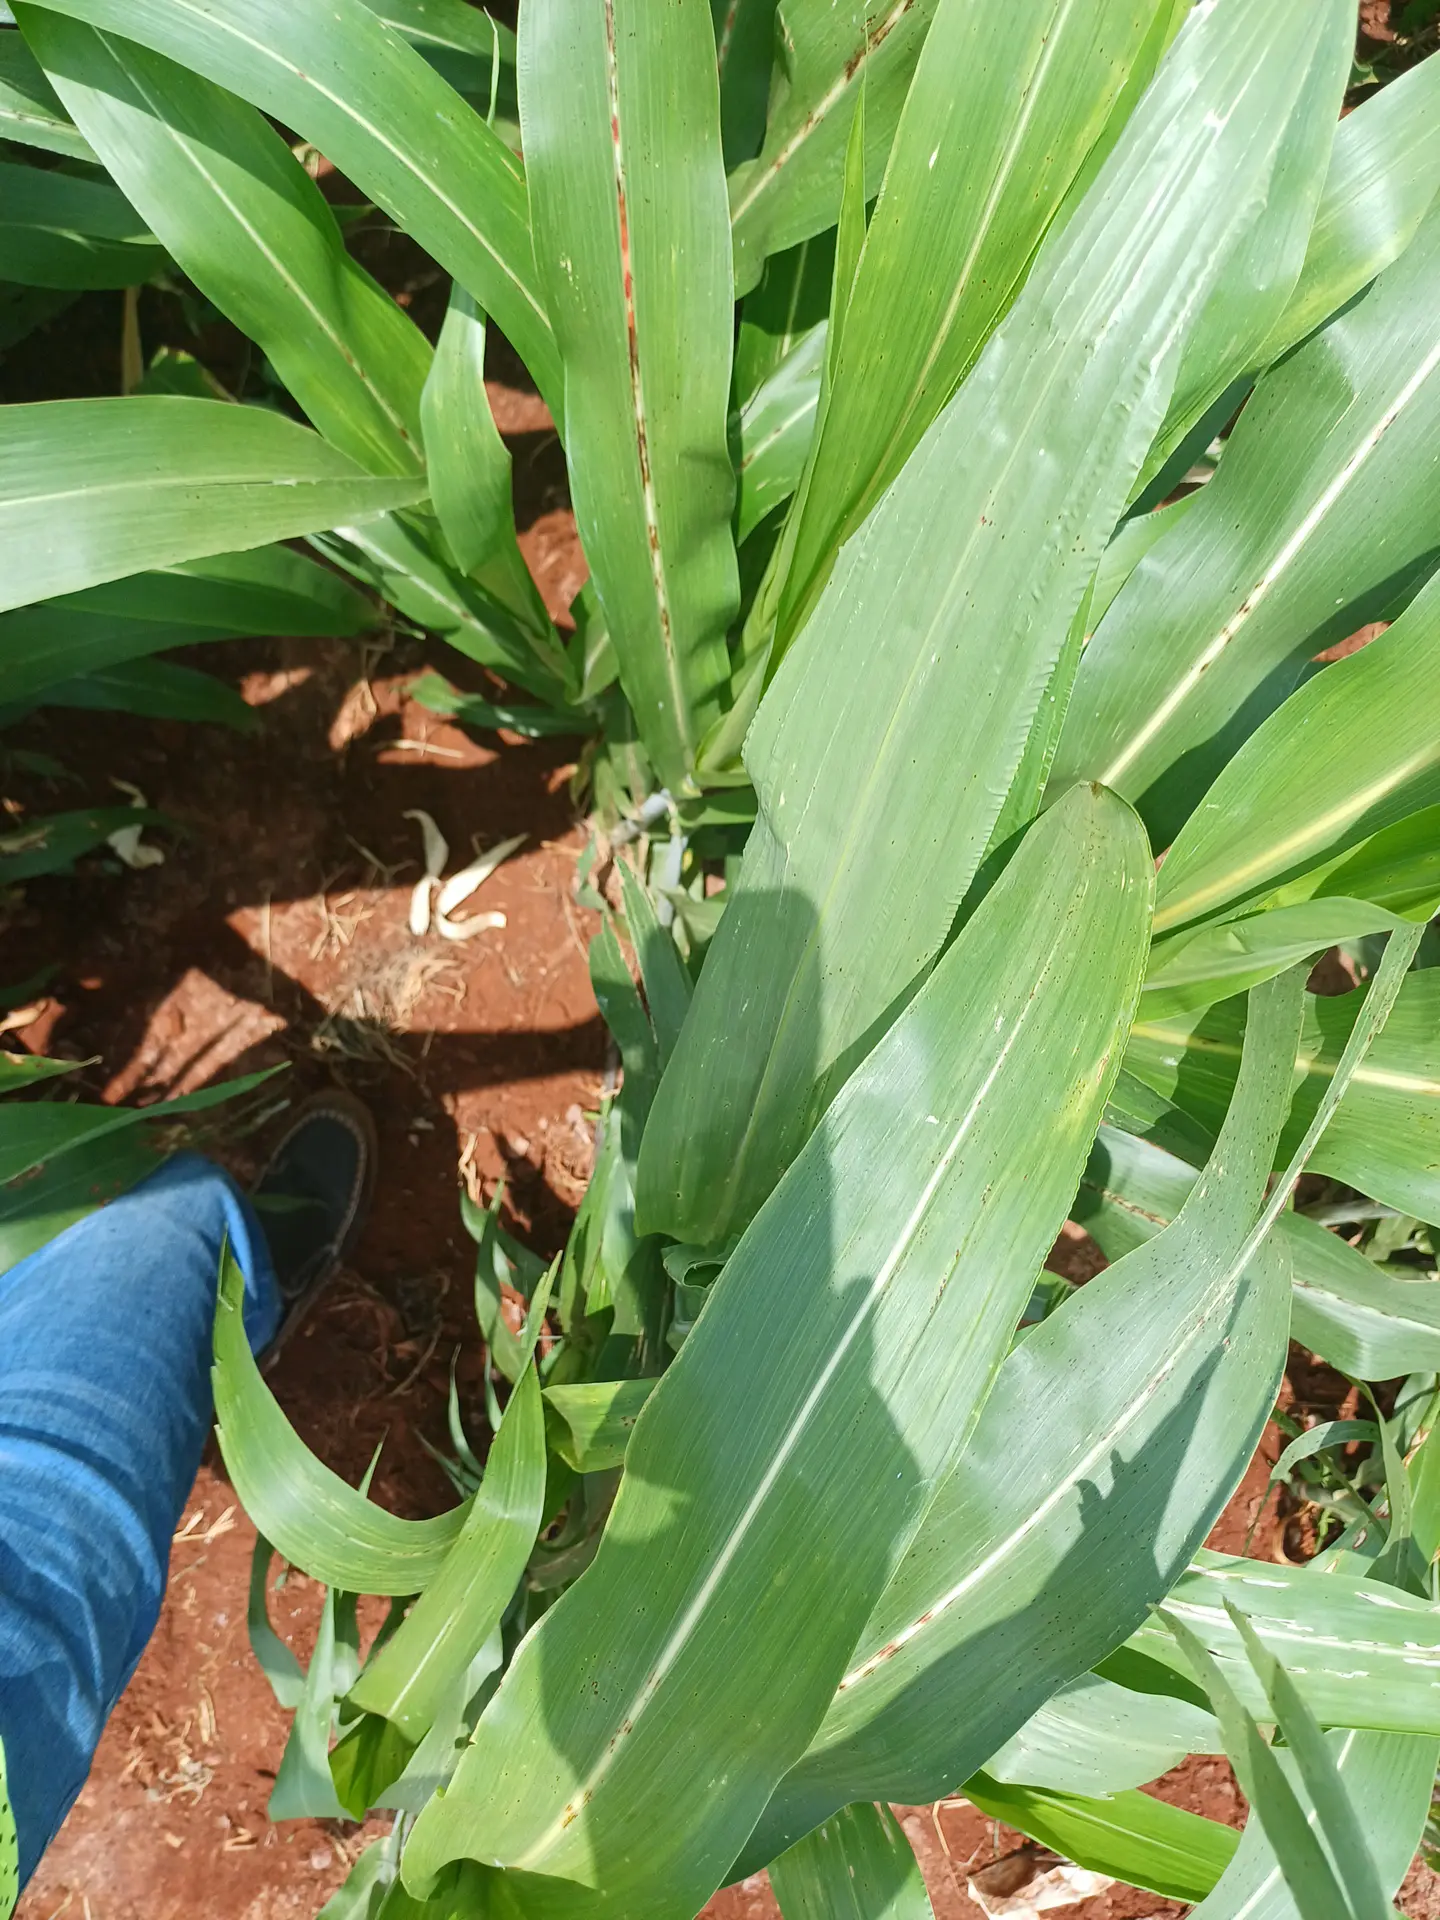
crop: sorghum
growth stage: vegetative
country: Kenya
